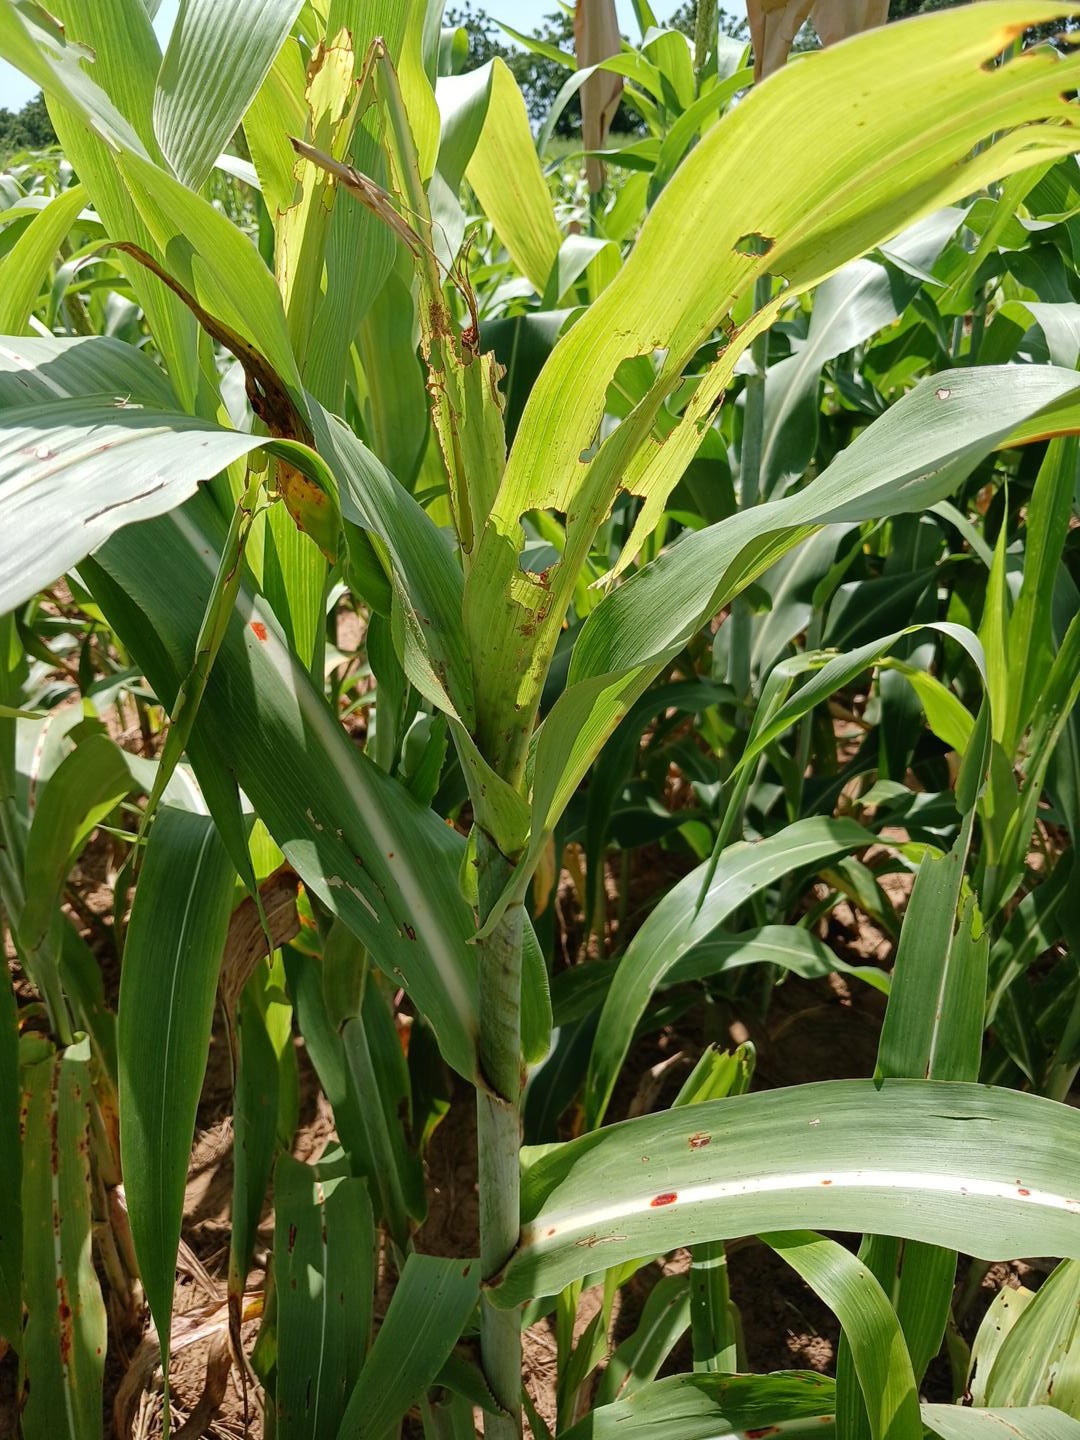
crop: sorghum
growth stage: vegetative
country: Senegal
